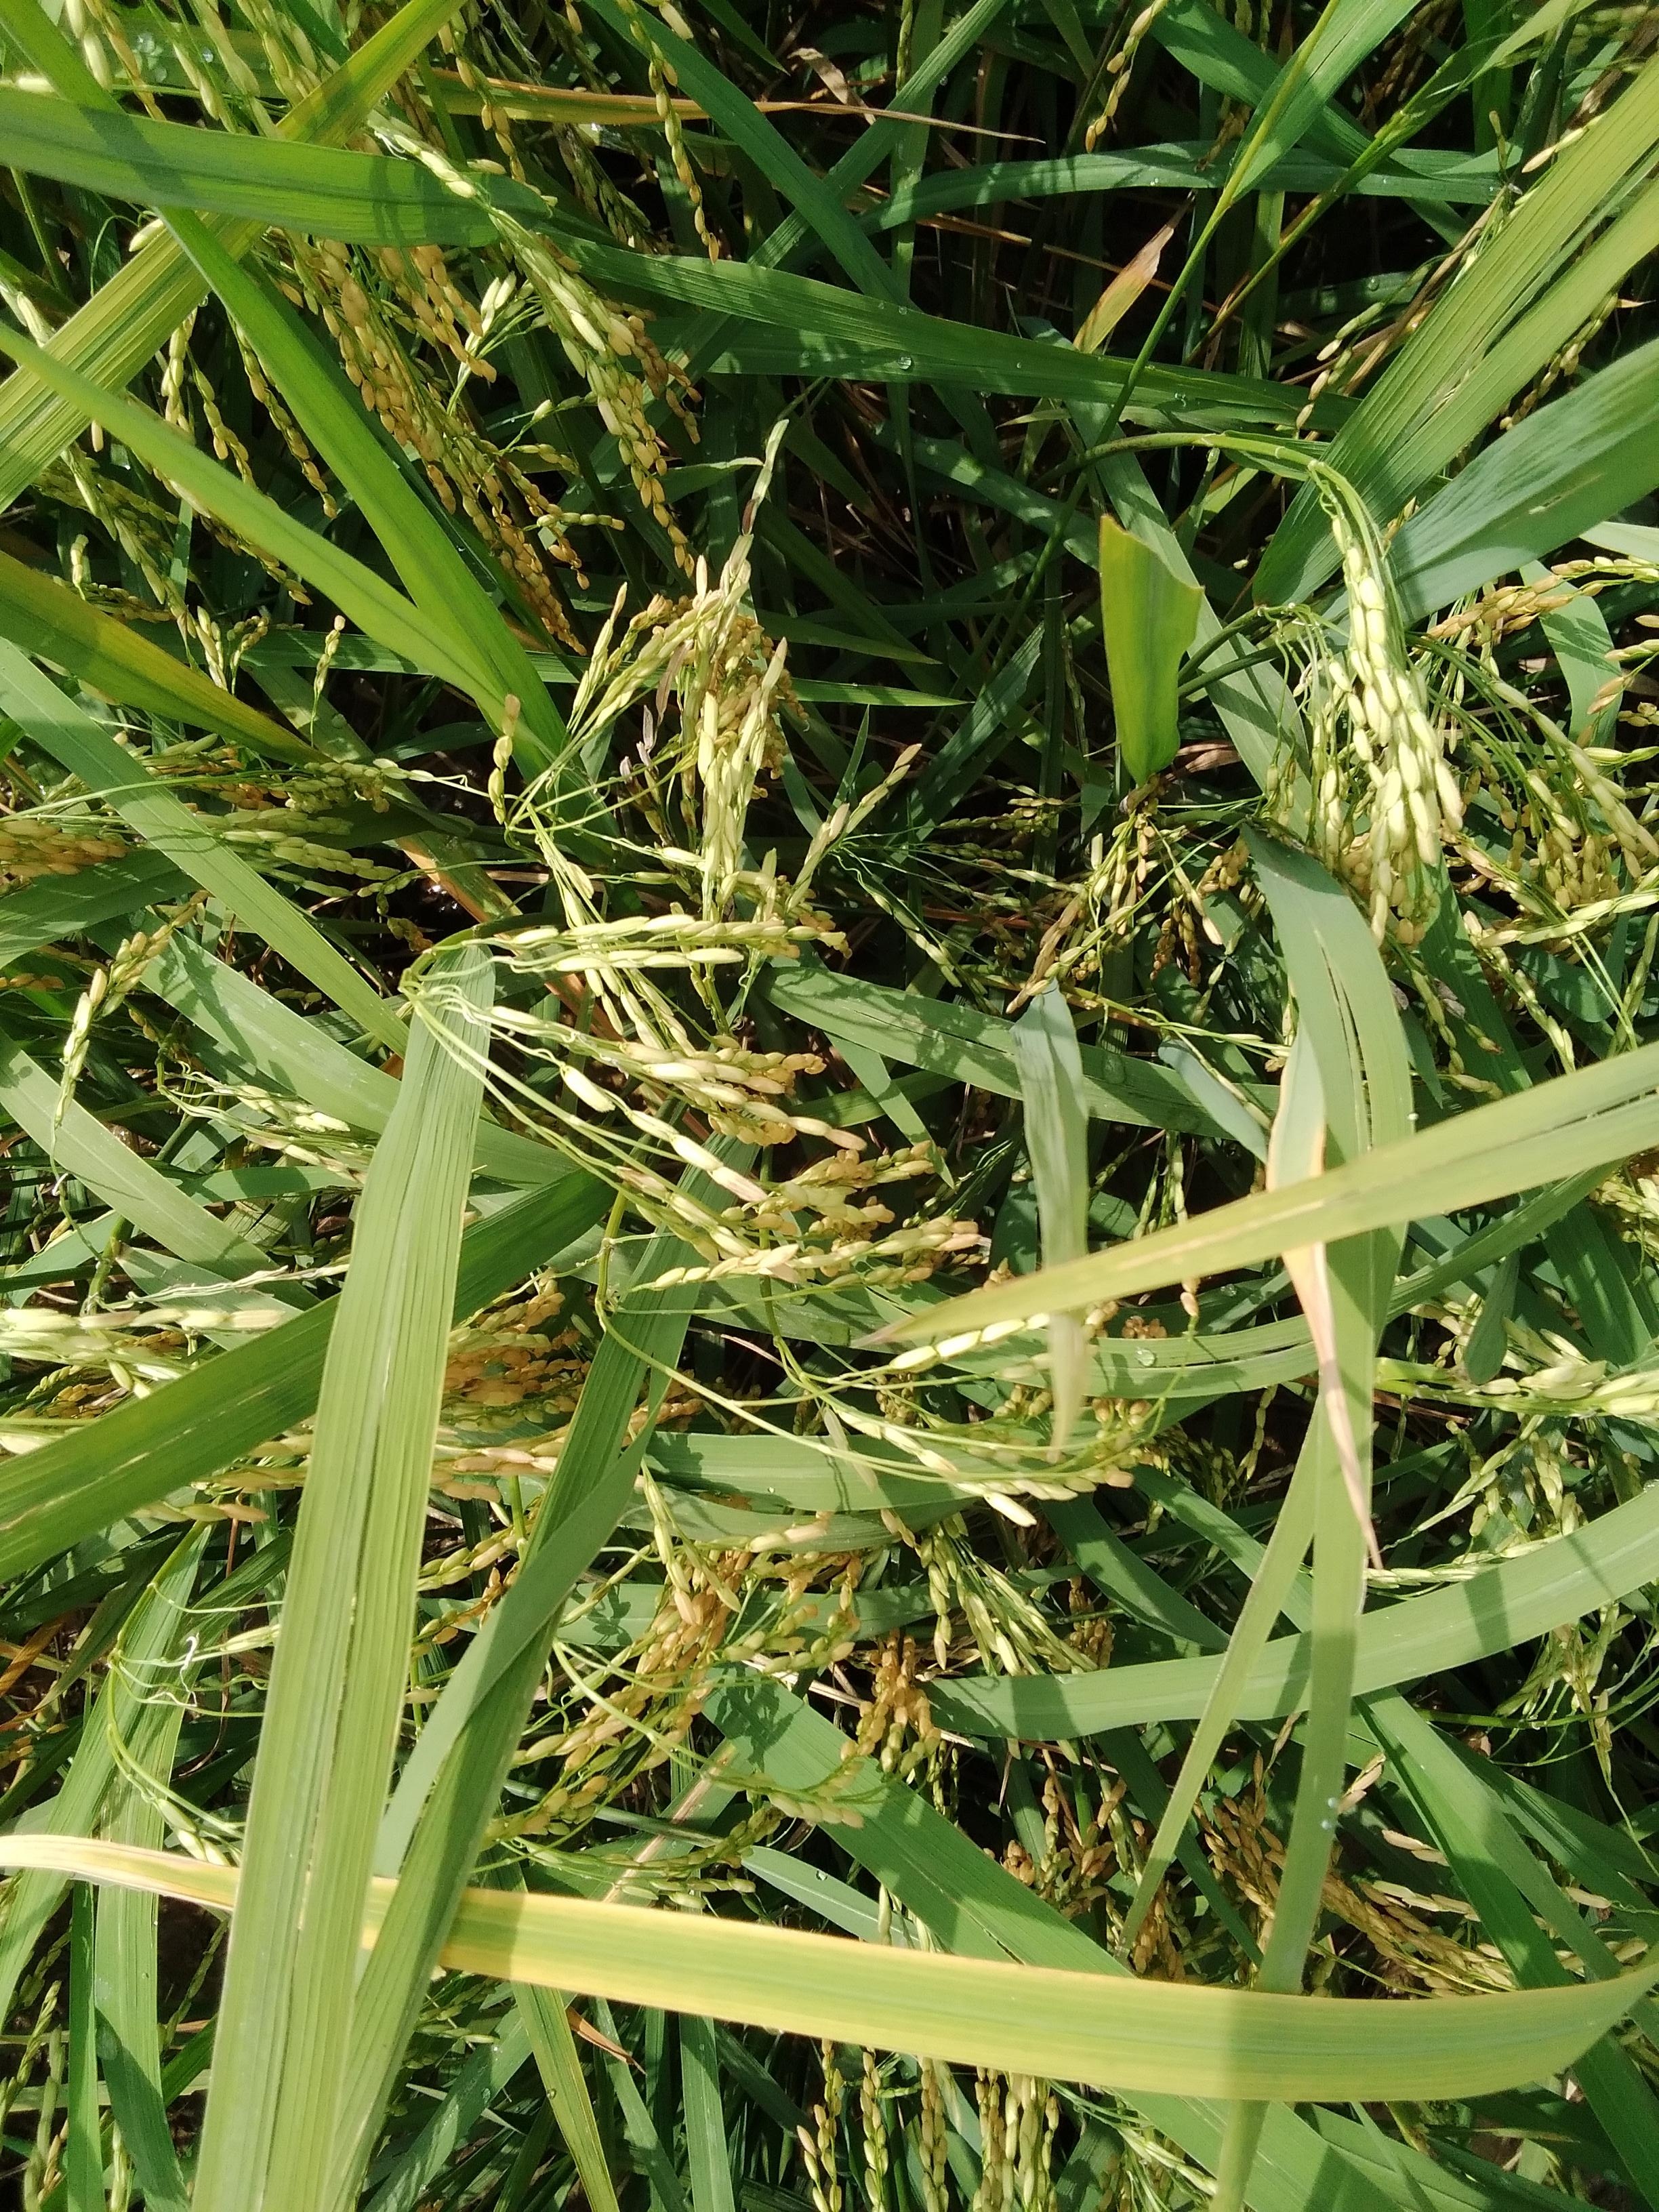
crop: rice
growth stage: ripening
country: Nigeria
